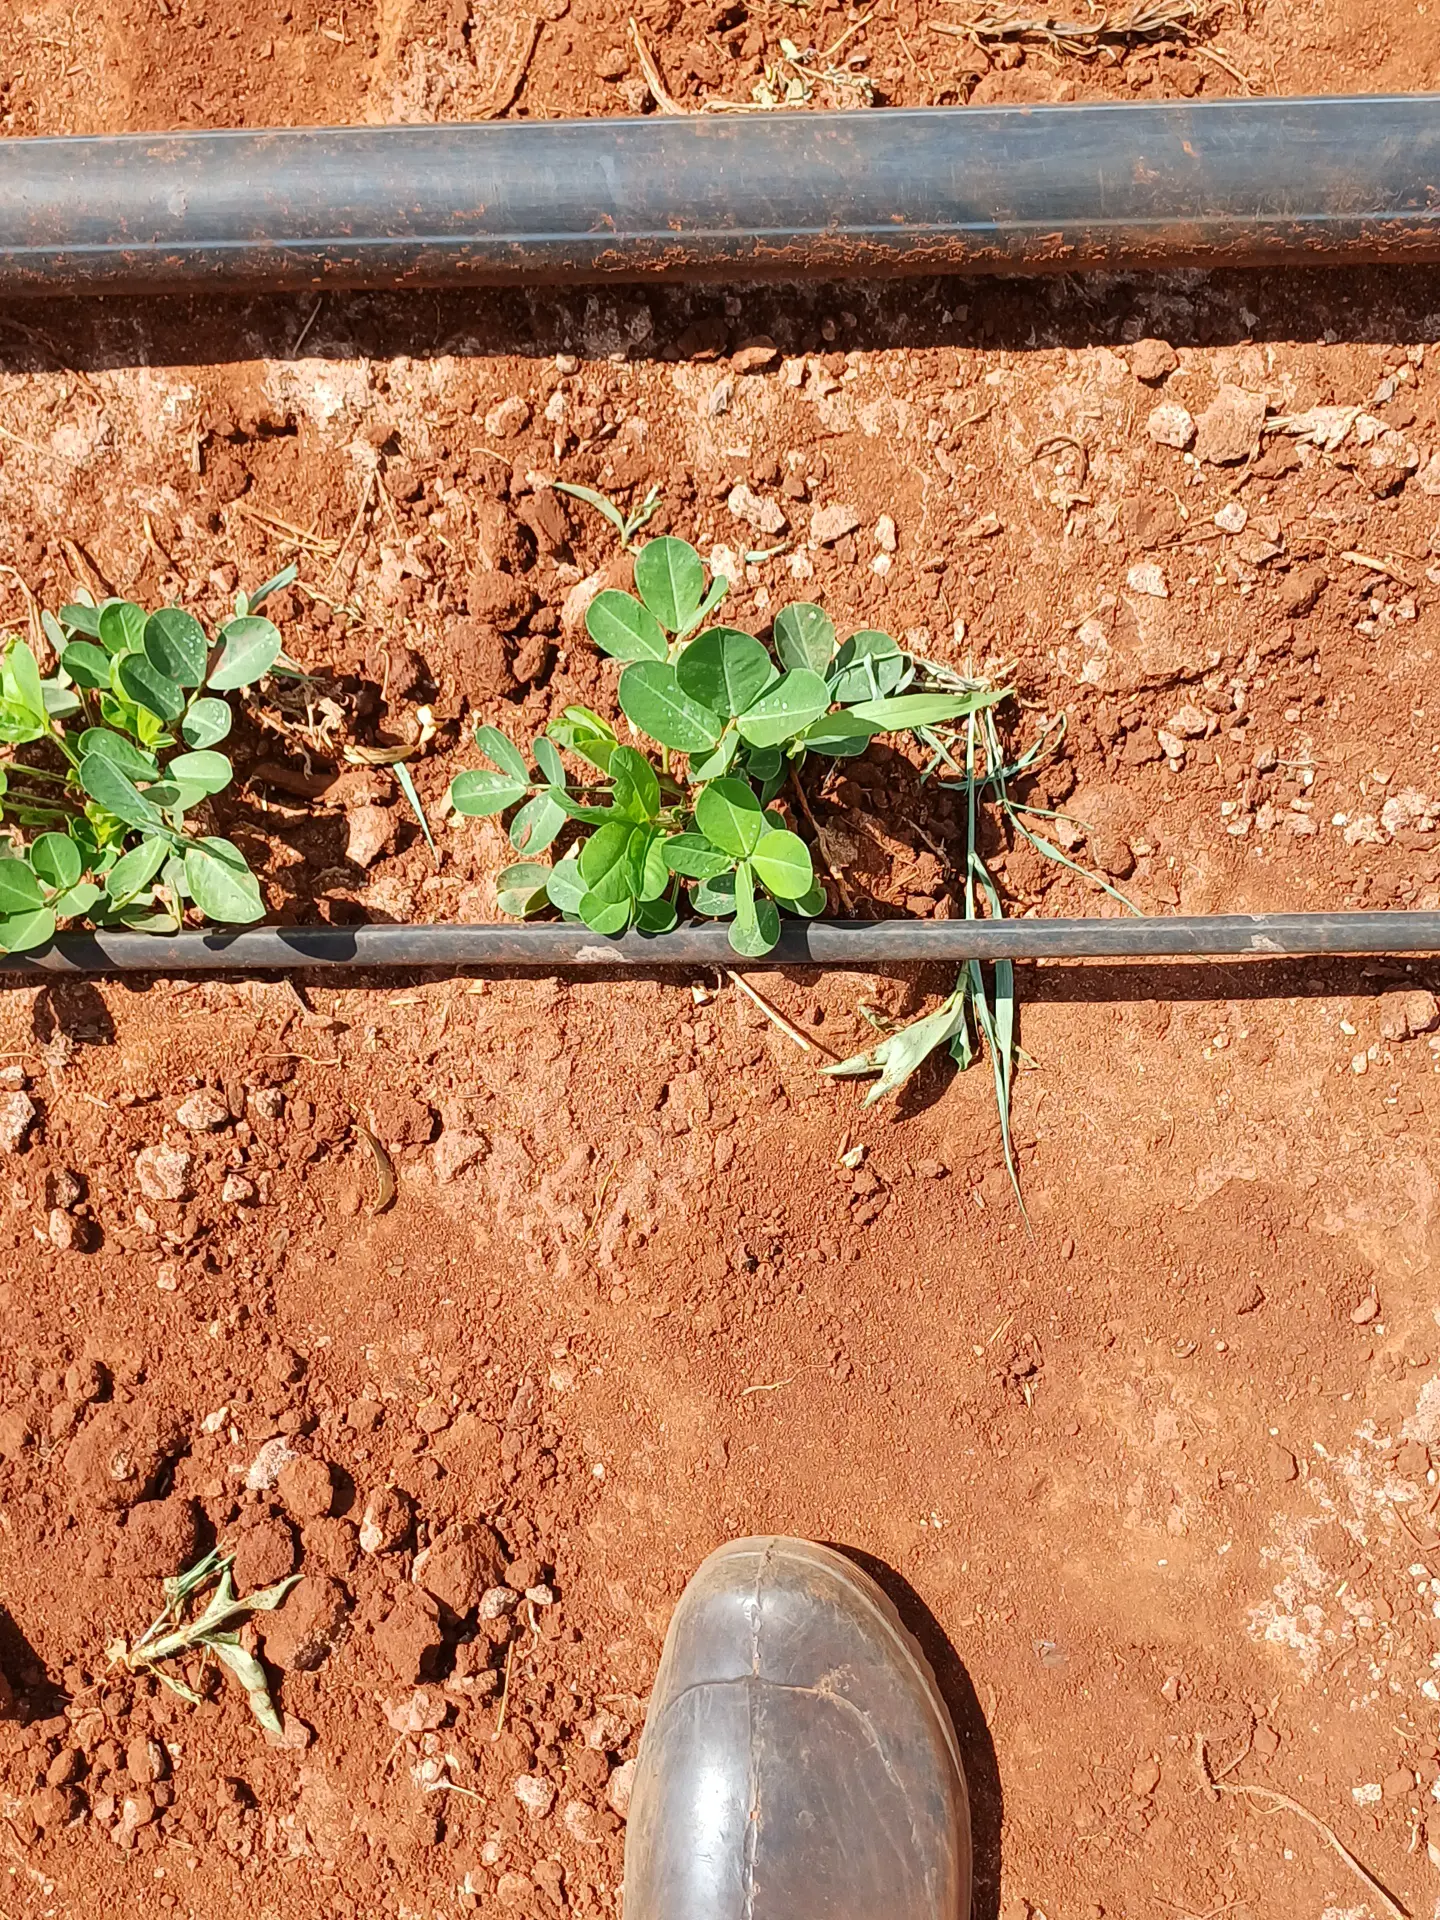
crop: groundnut
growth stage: vegetative
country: Kenya
